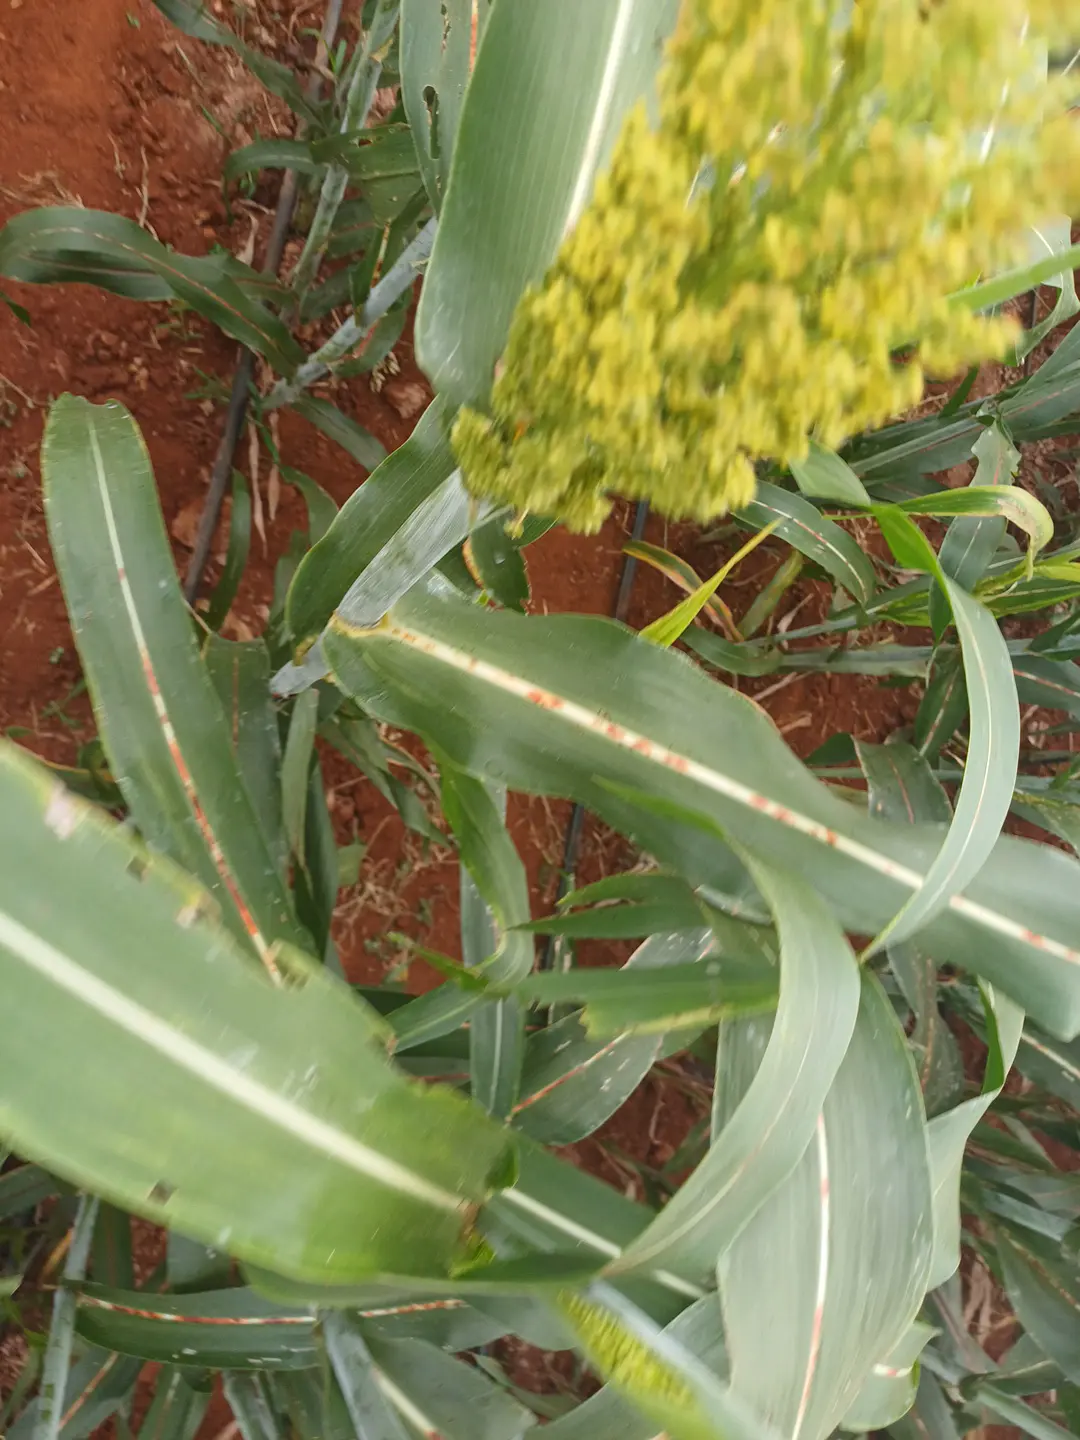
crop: sorghum
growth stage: flowering
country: Kenya
